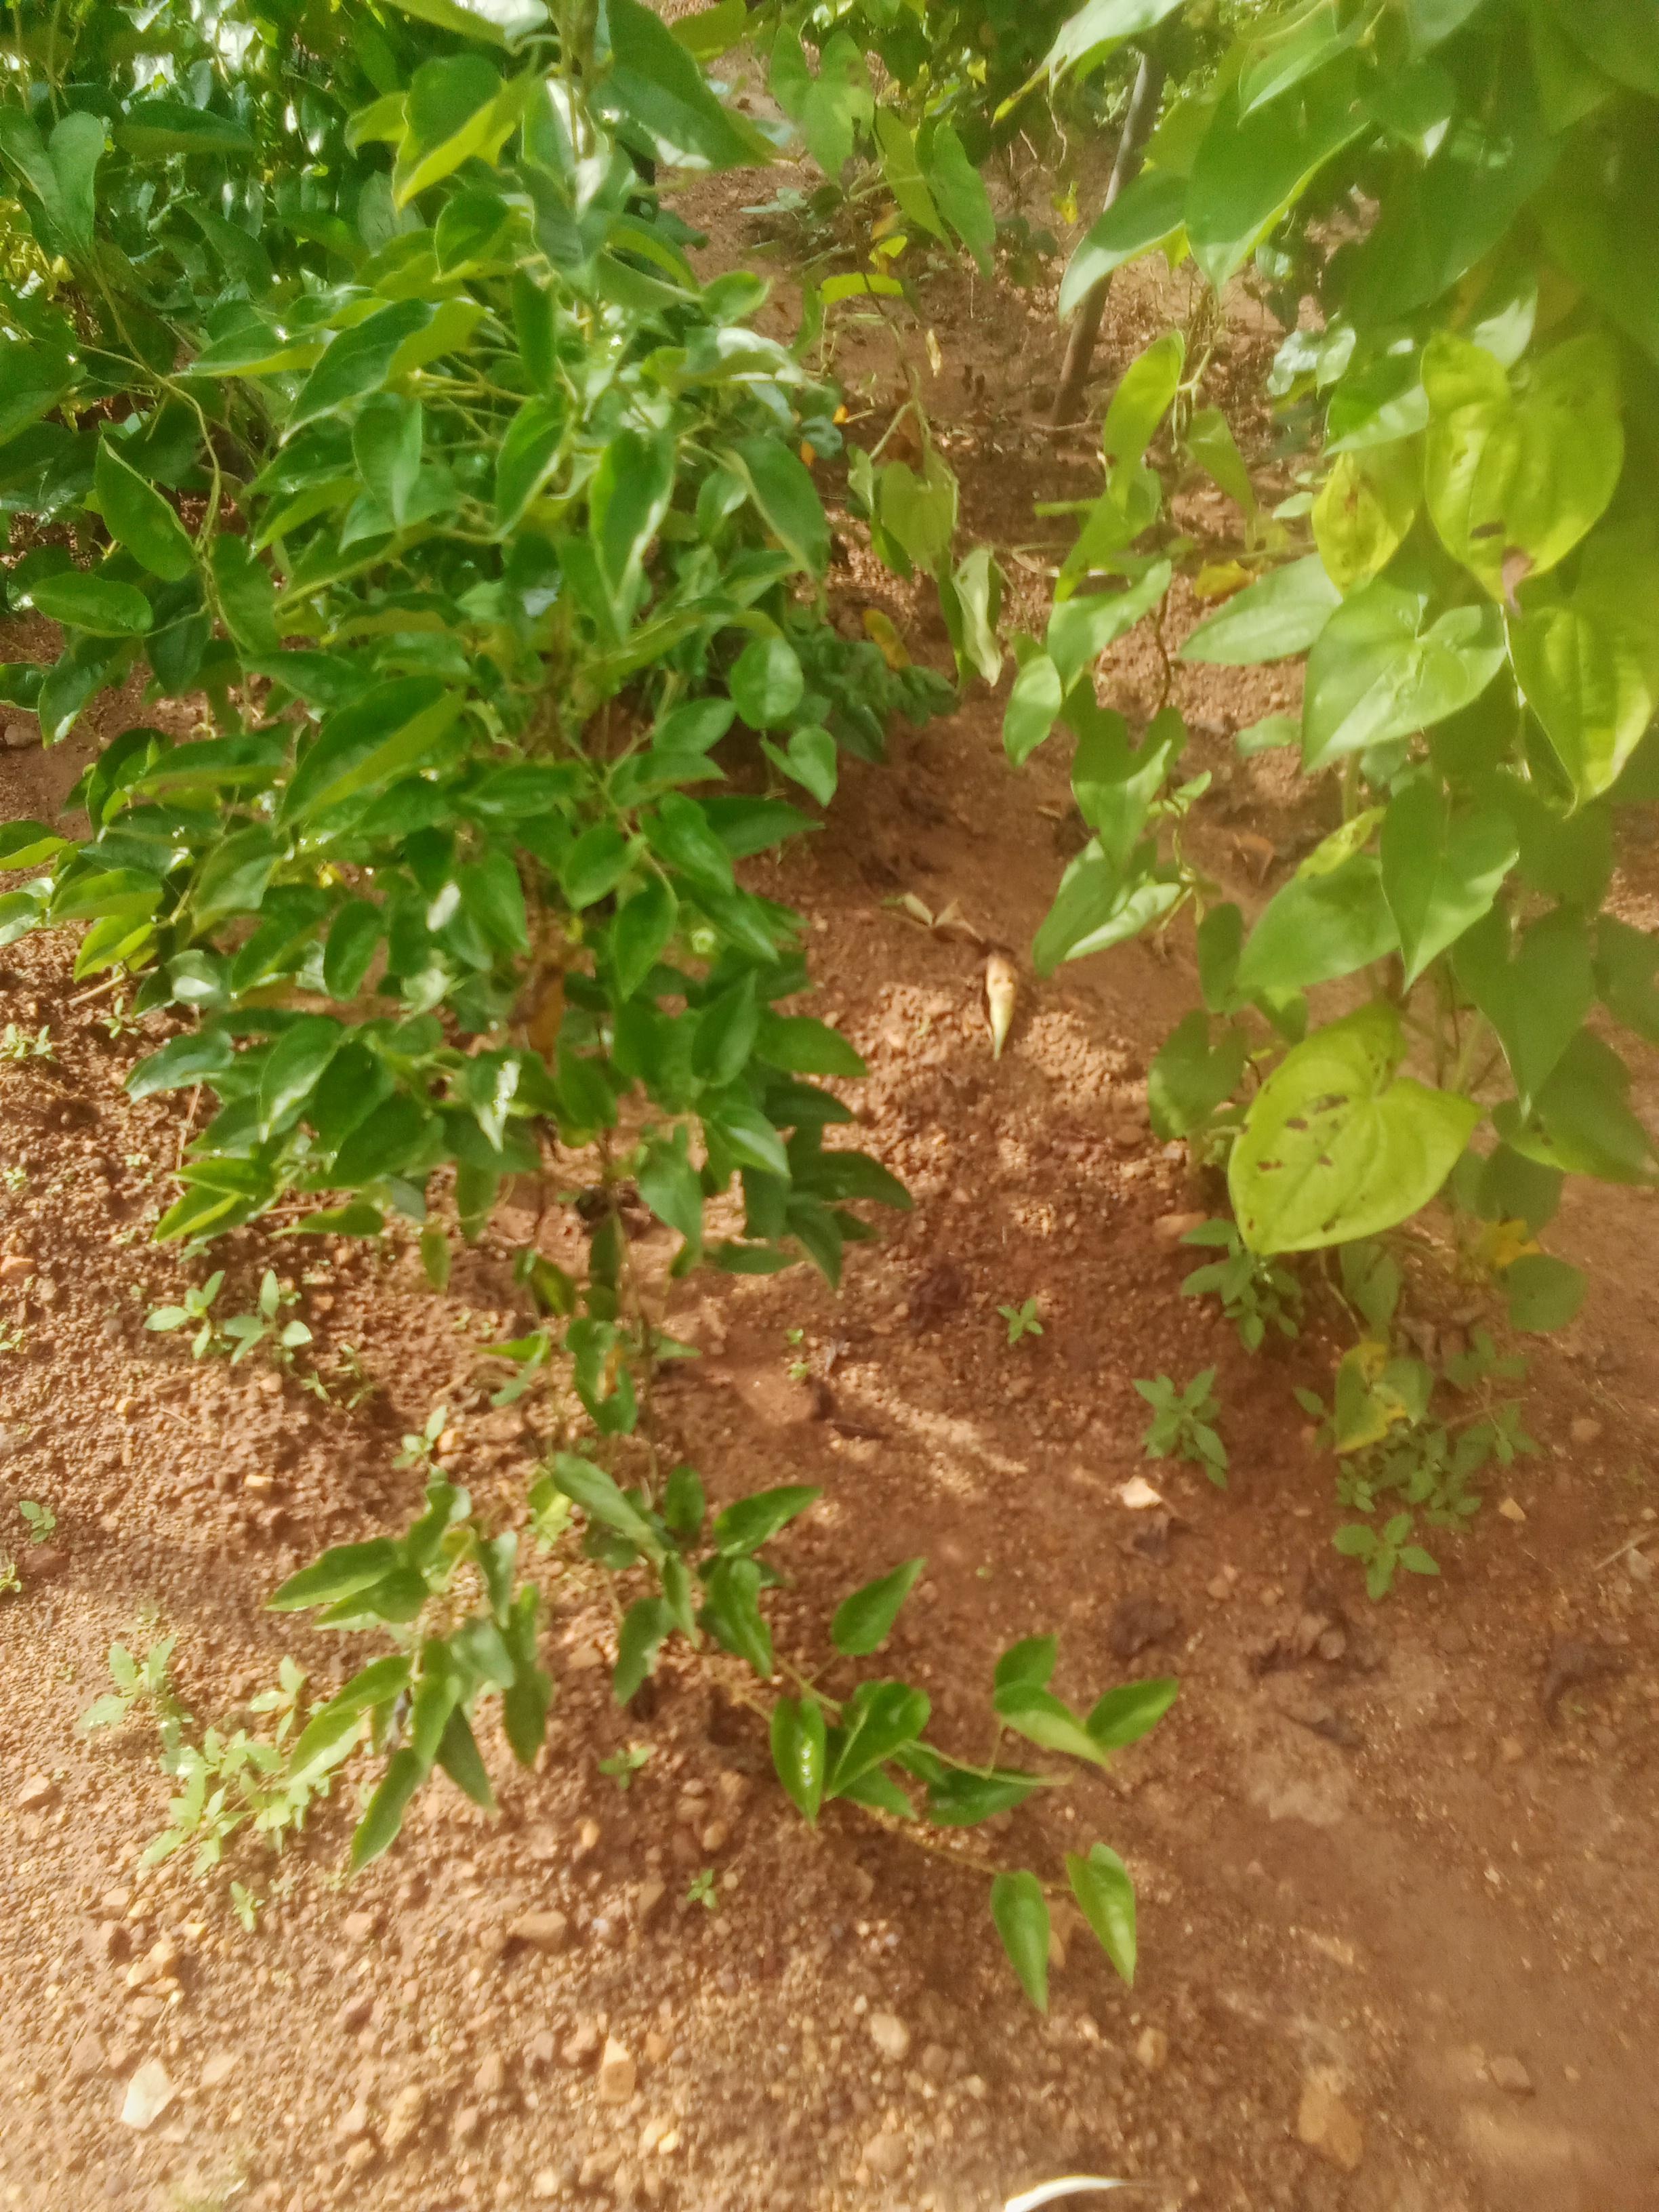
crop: yam
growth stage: vegetative
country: Nigeria
